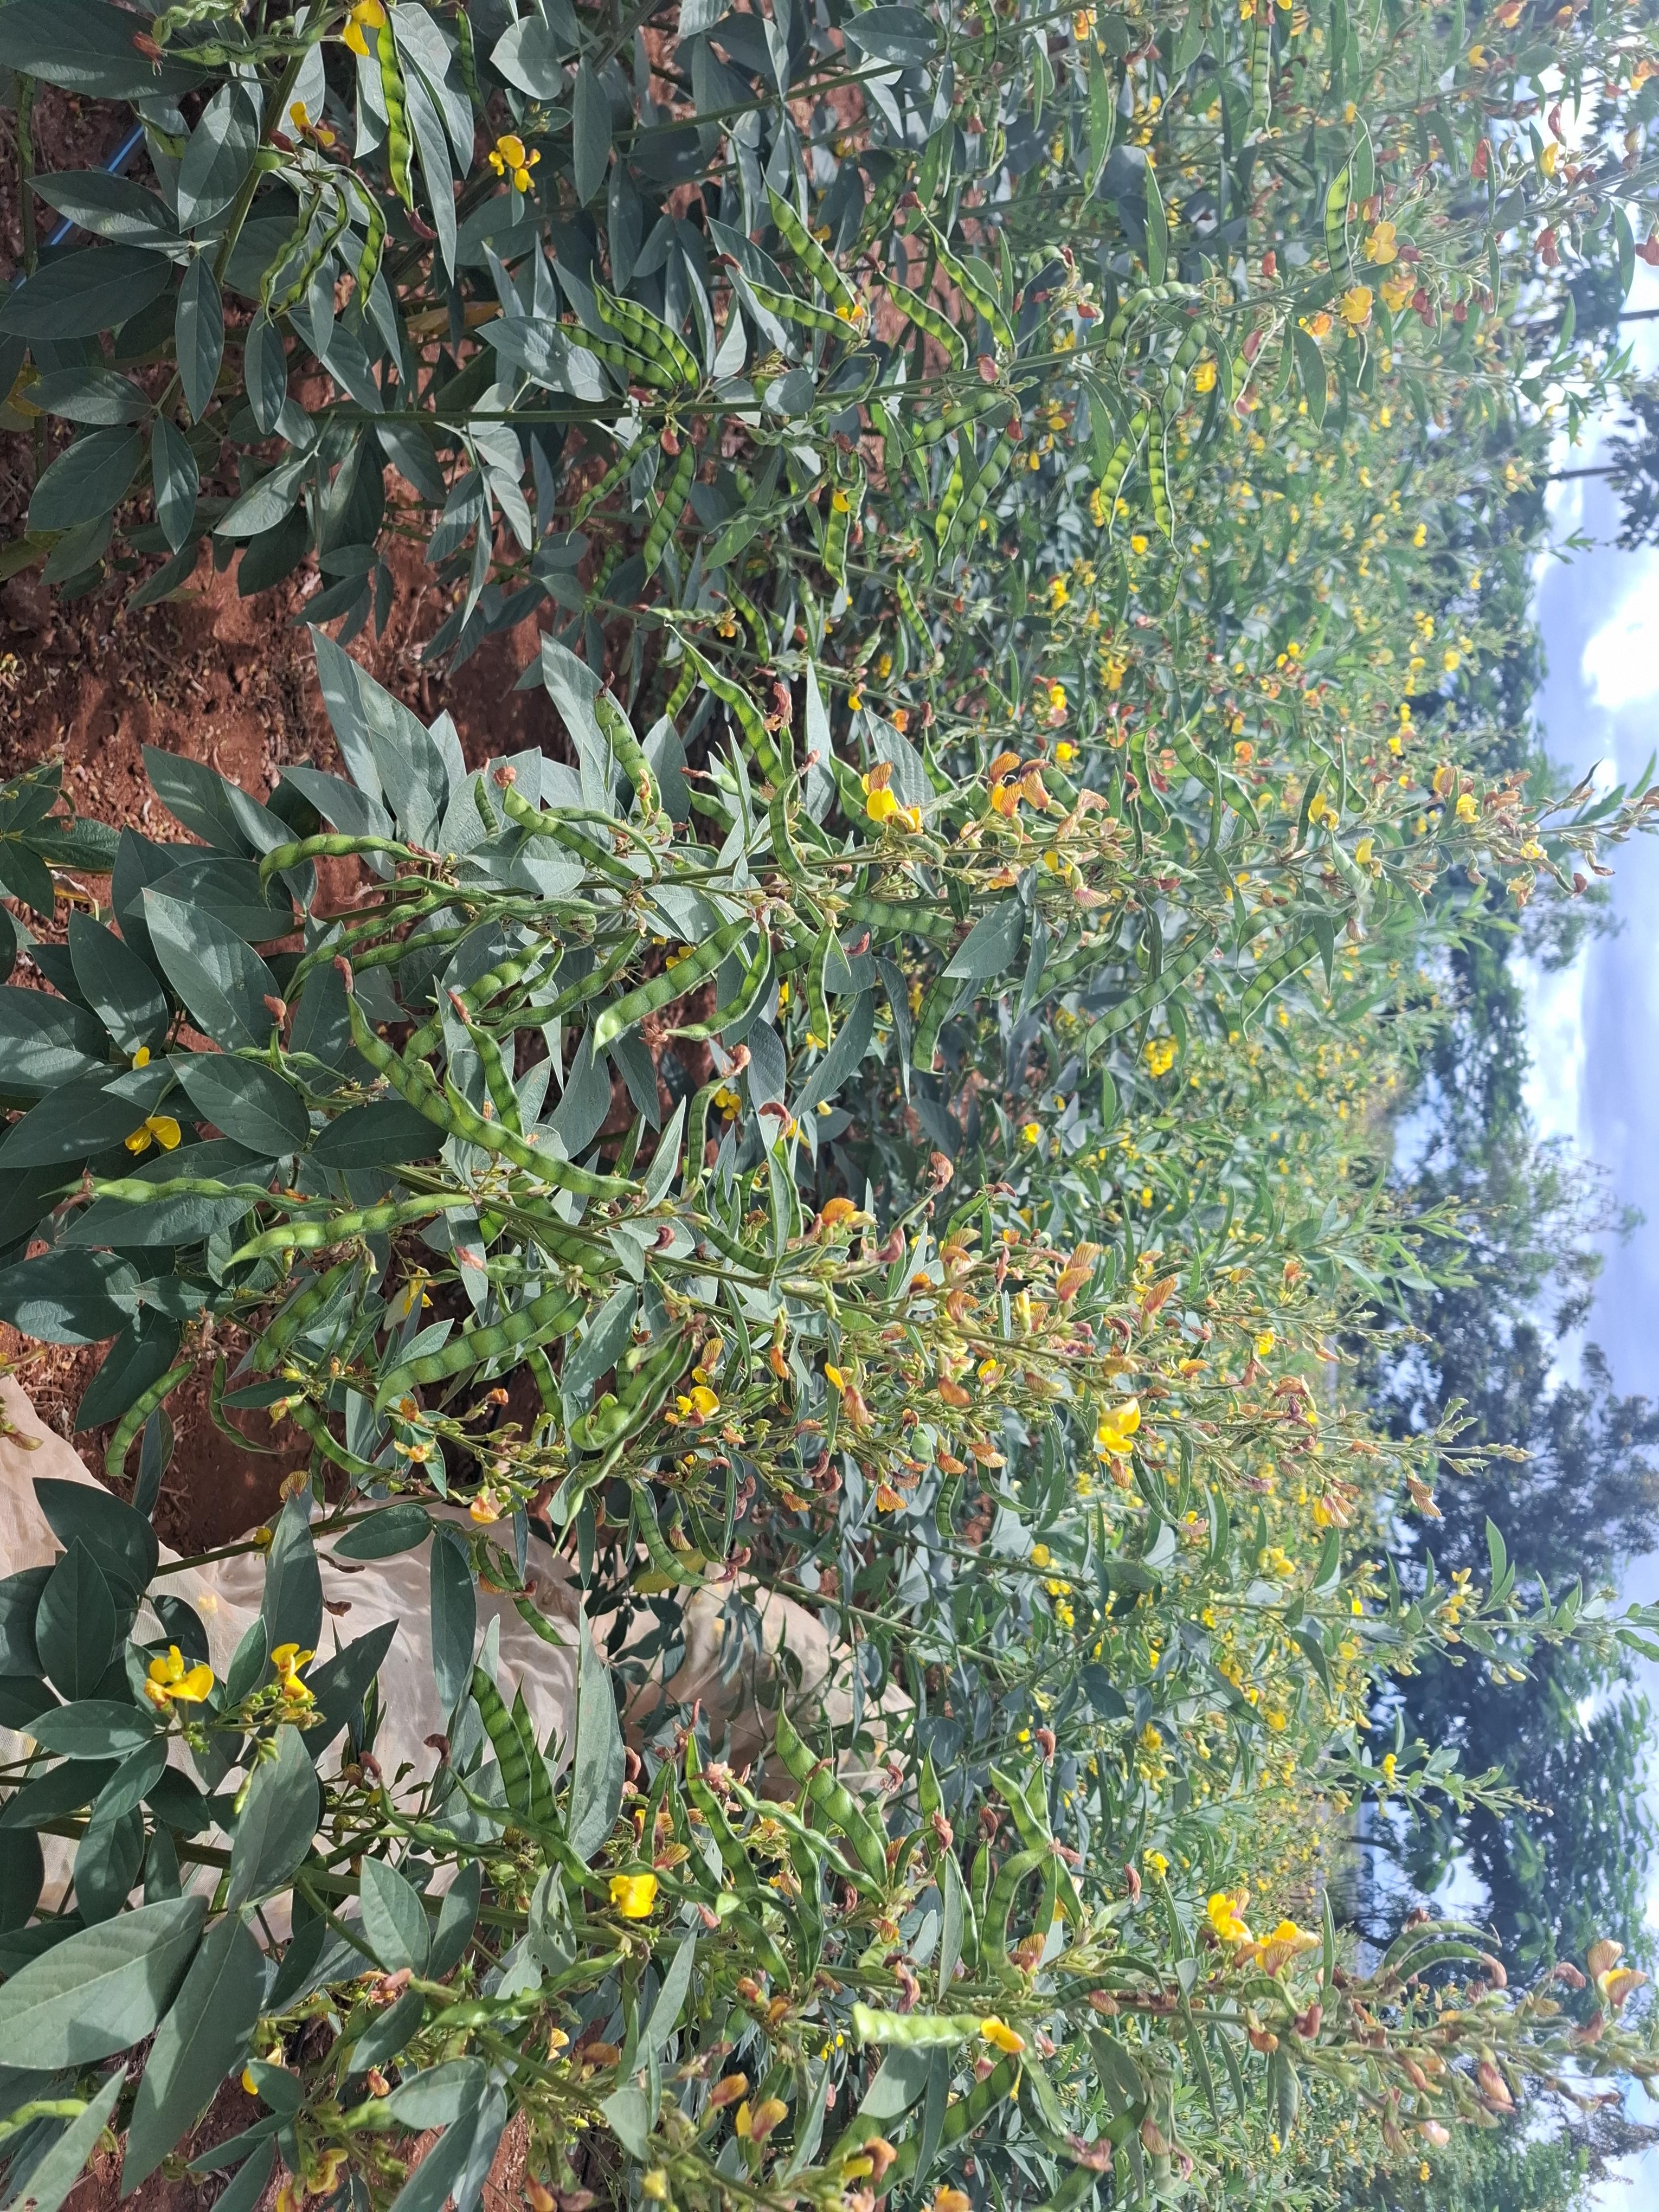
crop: pigeonpea
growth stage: development pod
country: Kenya
